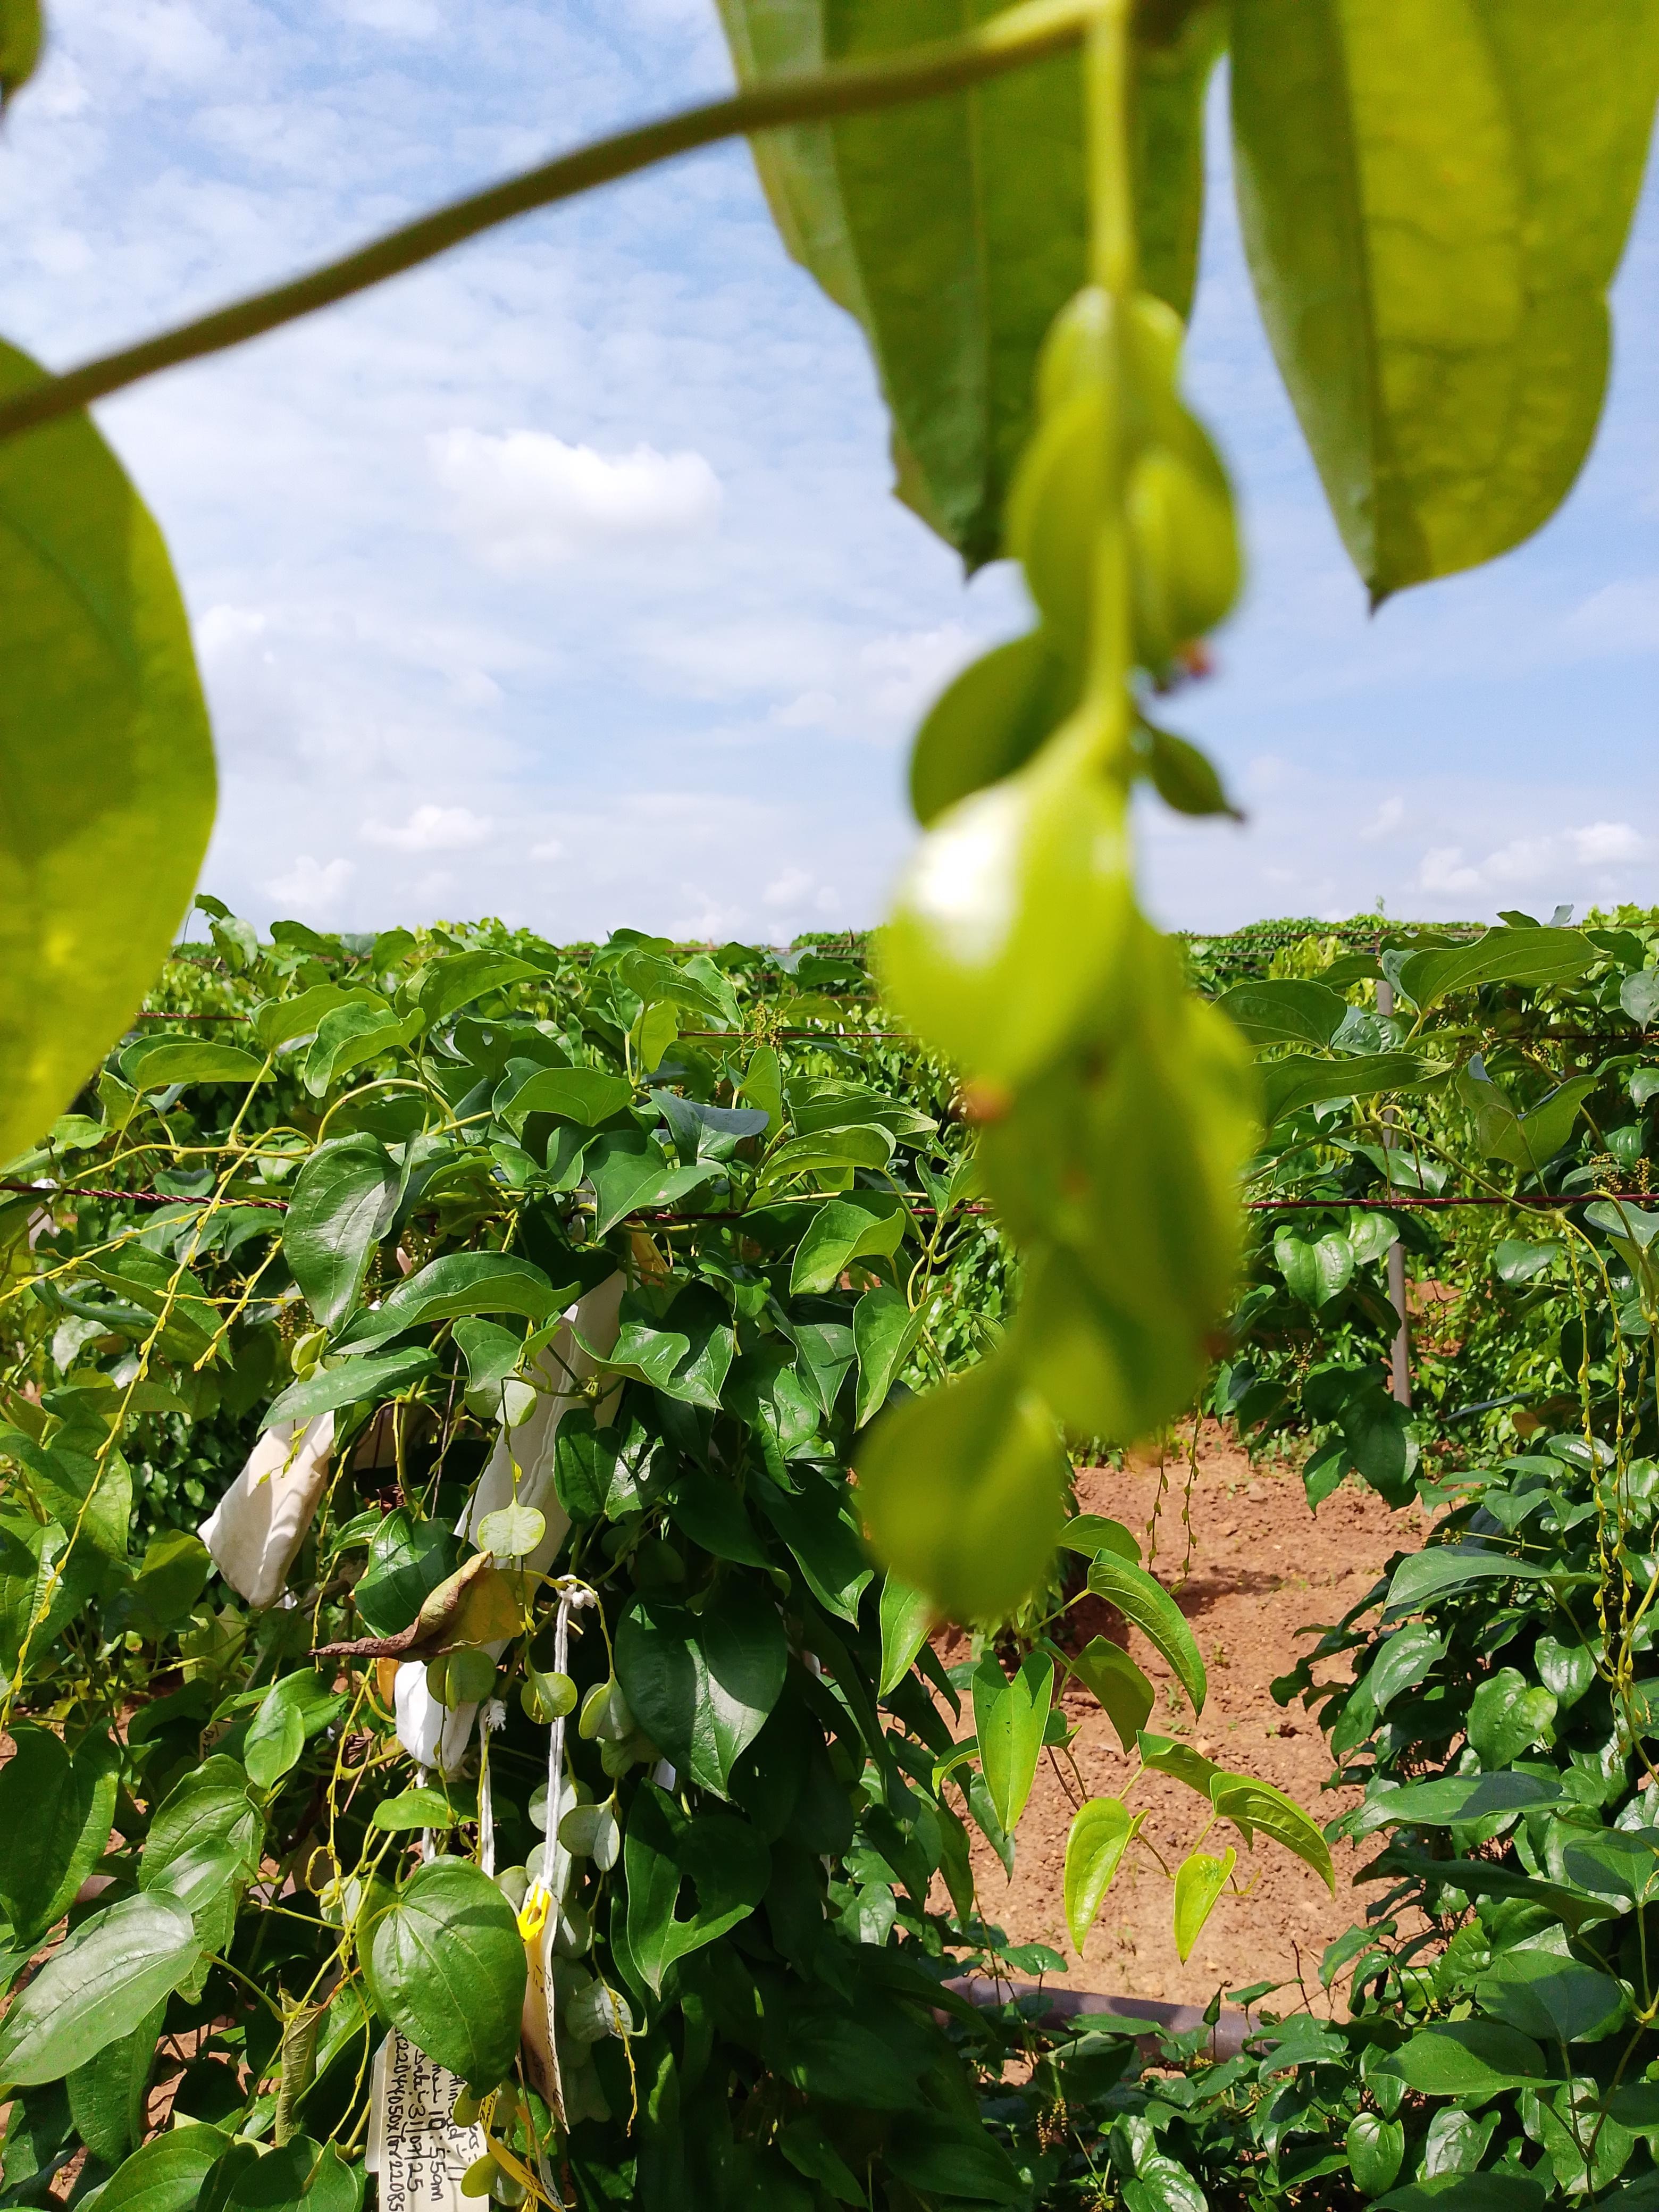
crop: yam
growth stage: flowering
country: Nigeria
